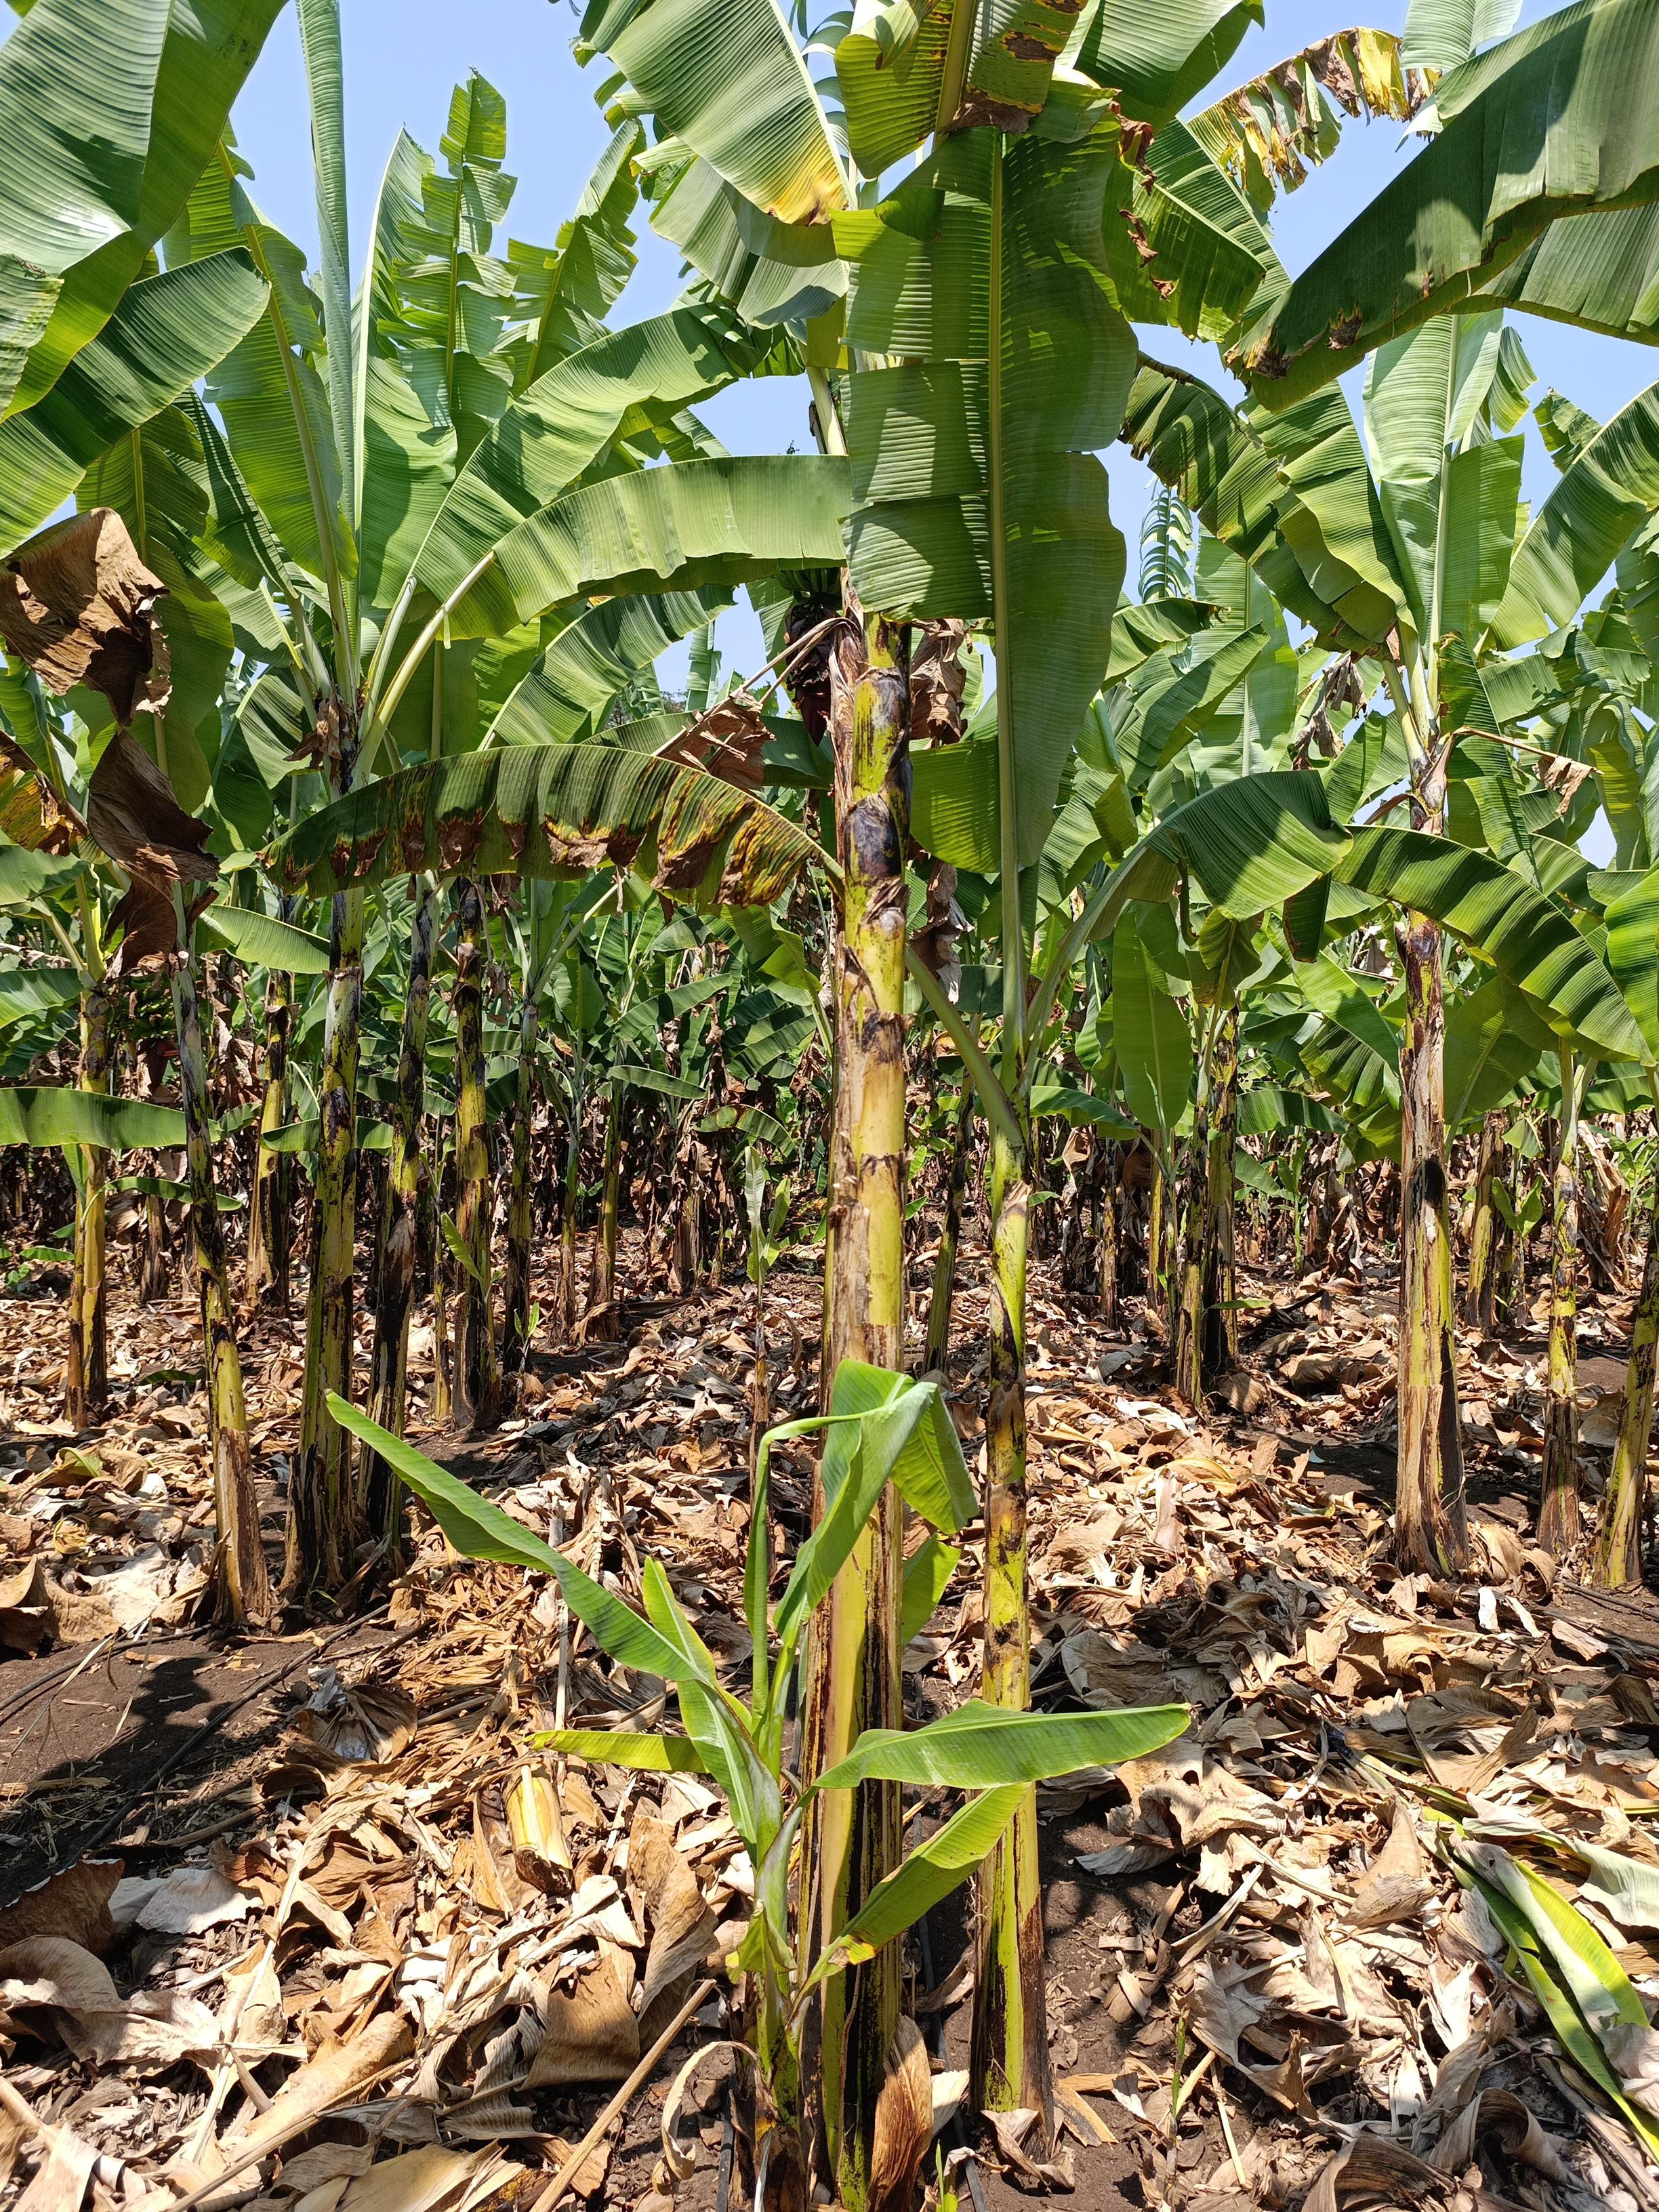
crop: banana
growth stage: vegetative
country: Tanzania
